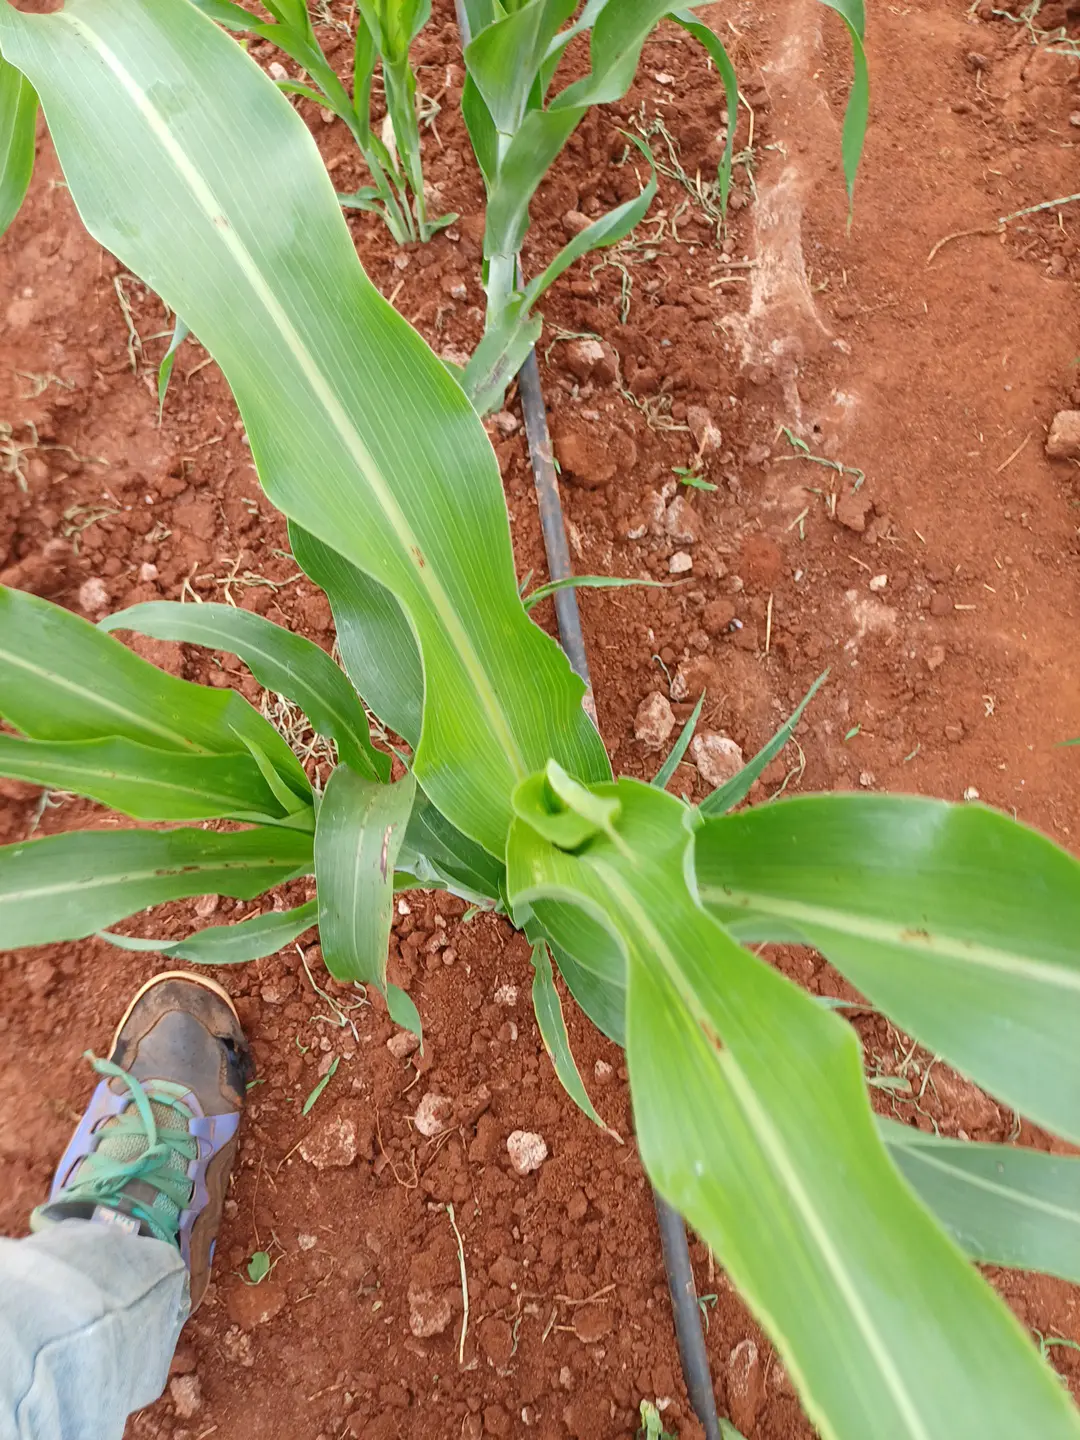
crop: sorghum
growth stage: vegetative
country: Kenya
